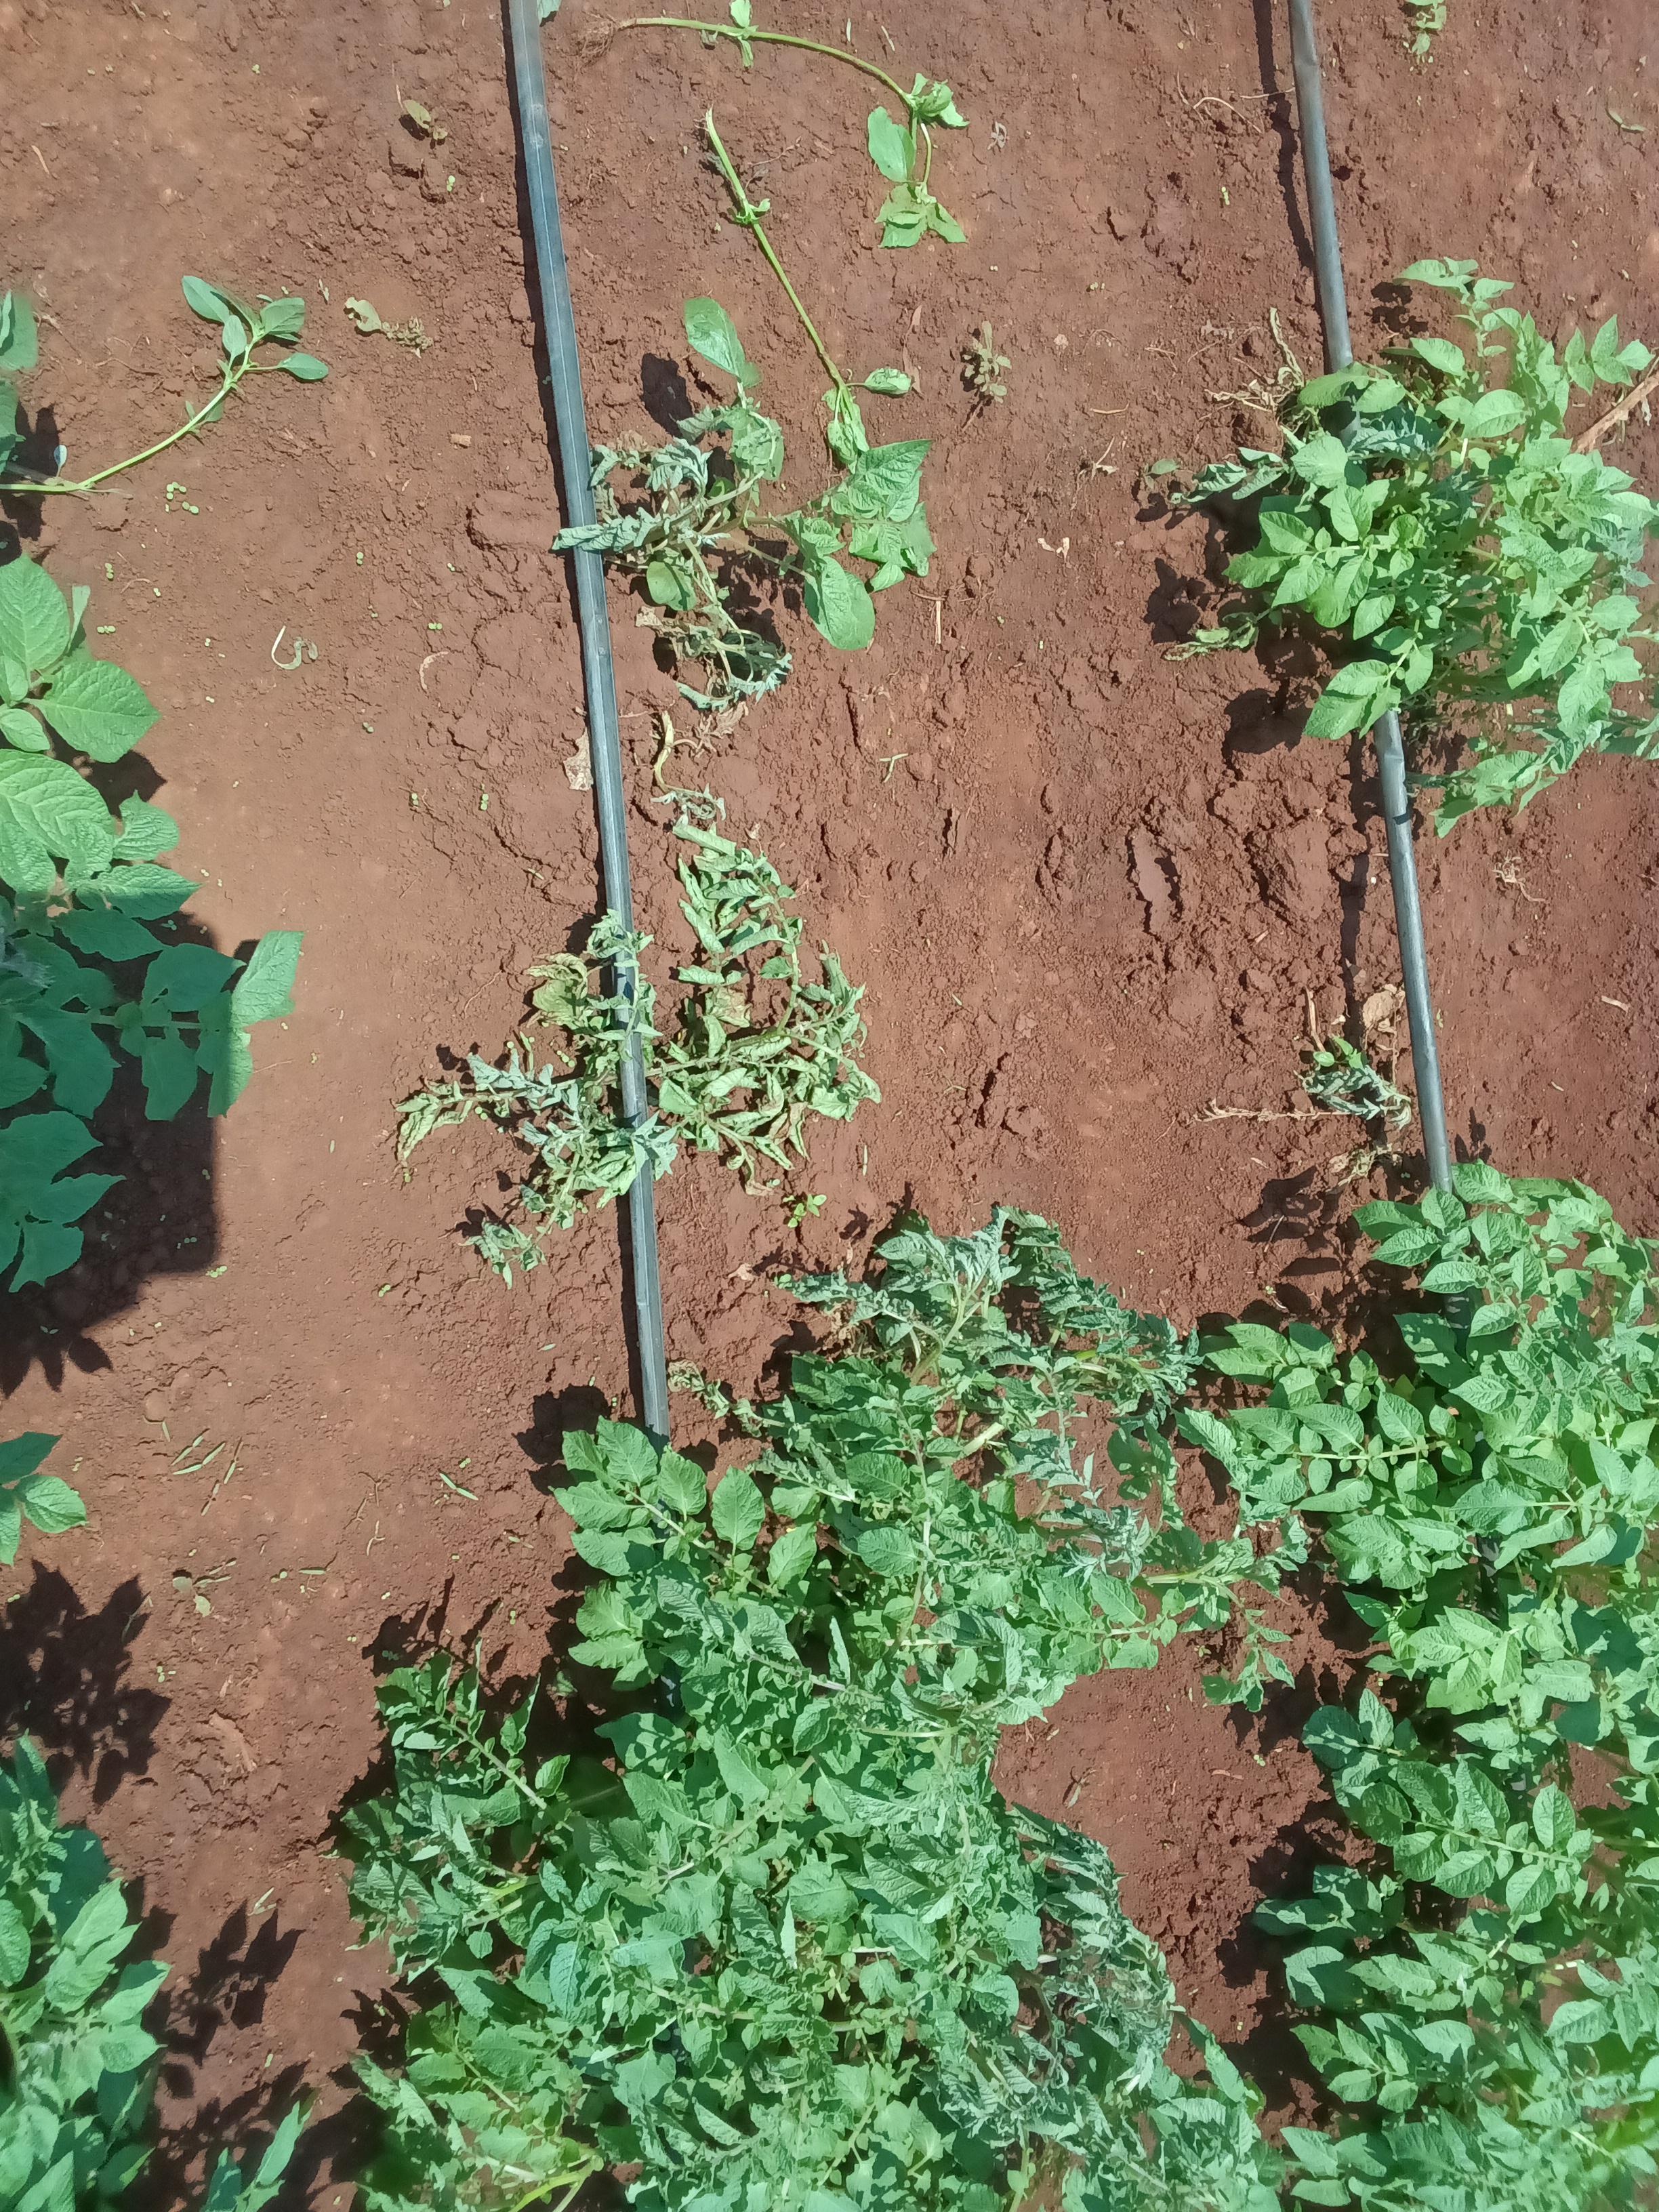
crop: potato
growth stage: vegetative
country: Kenya
